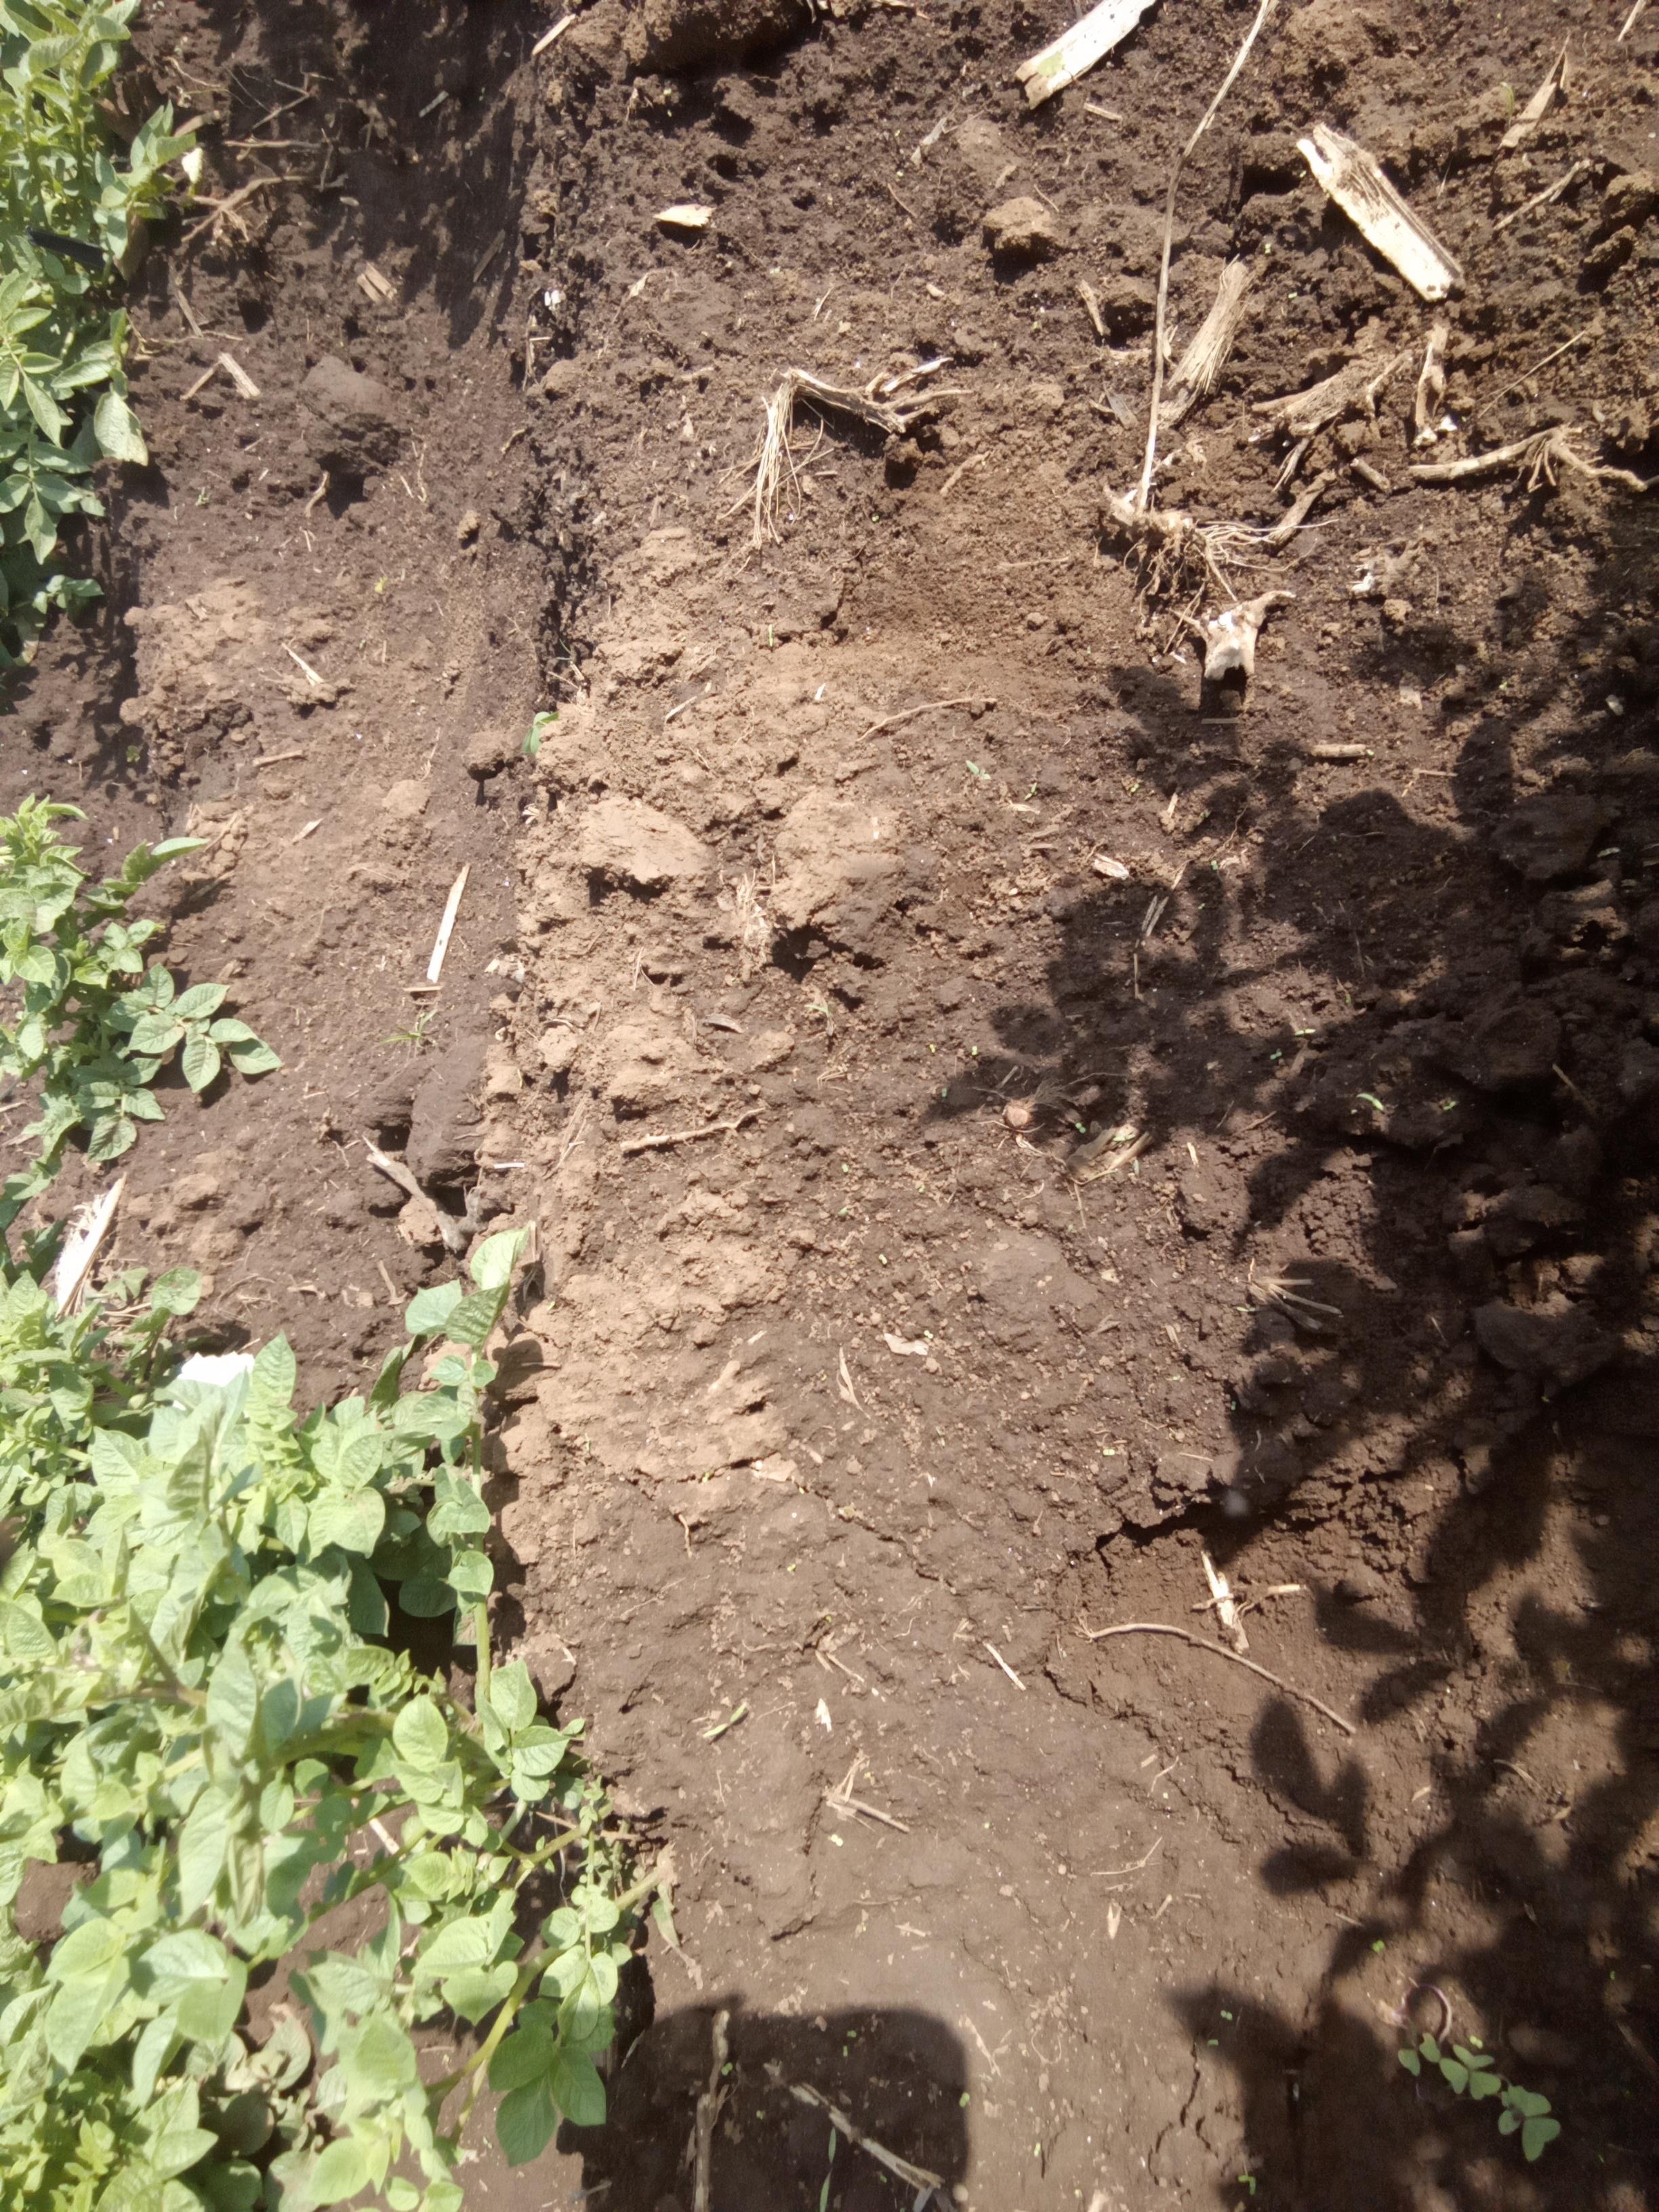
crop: potato
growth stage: vegetative
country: Kenya
